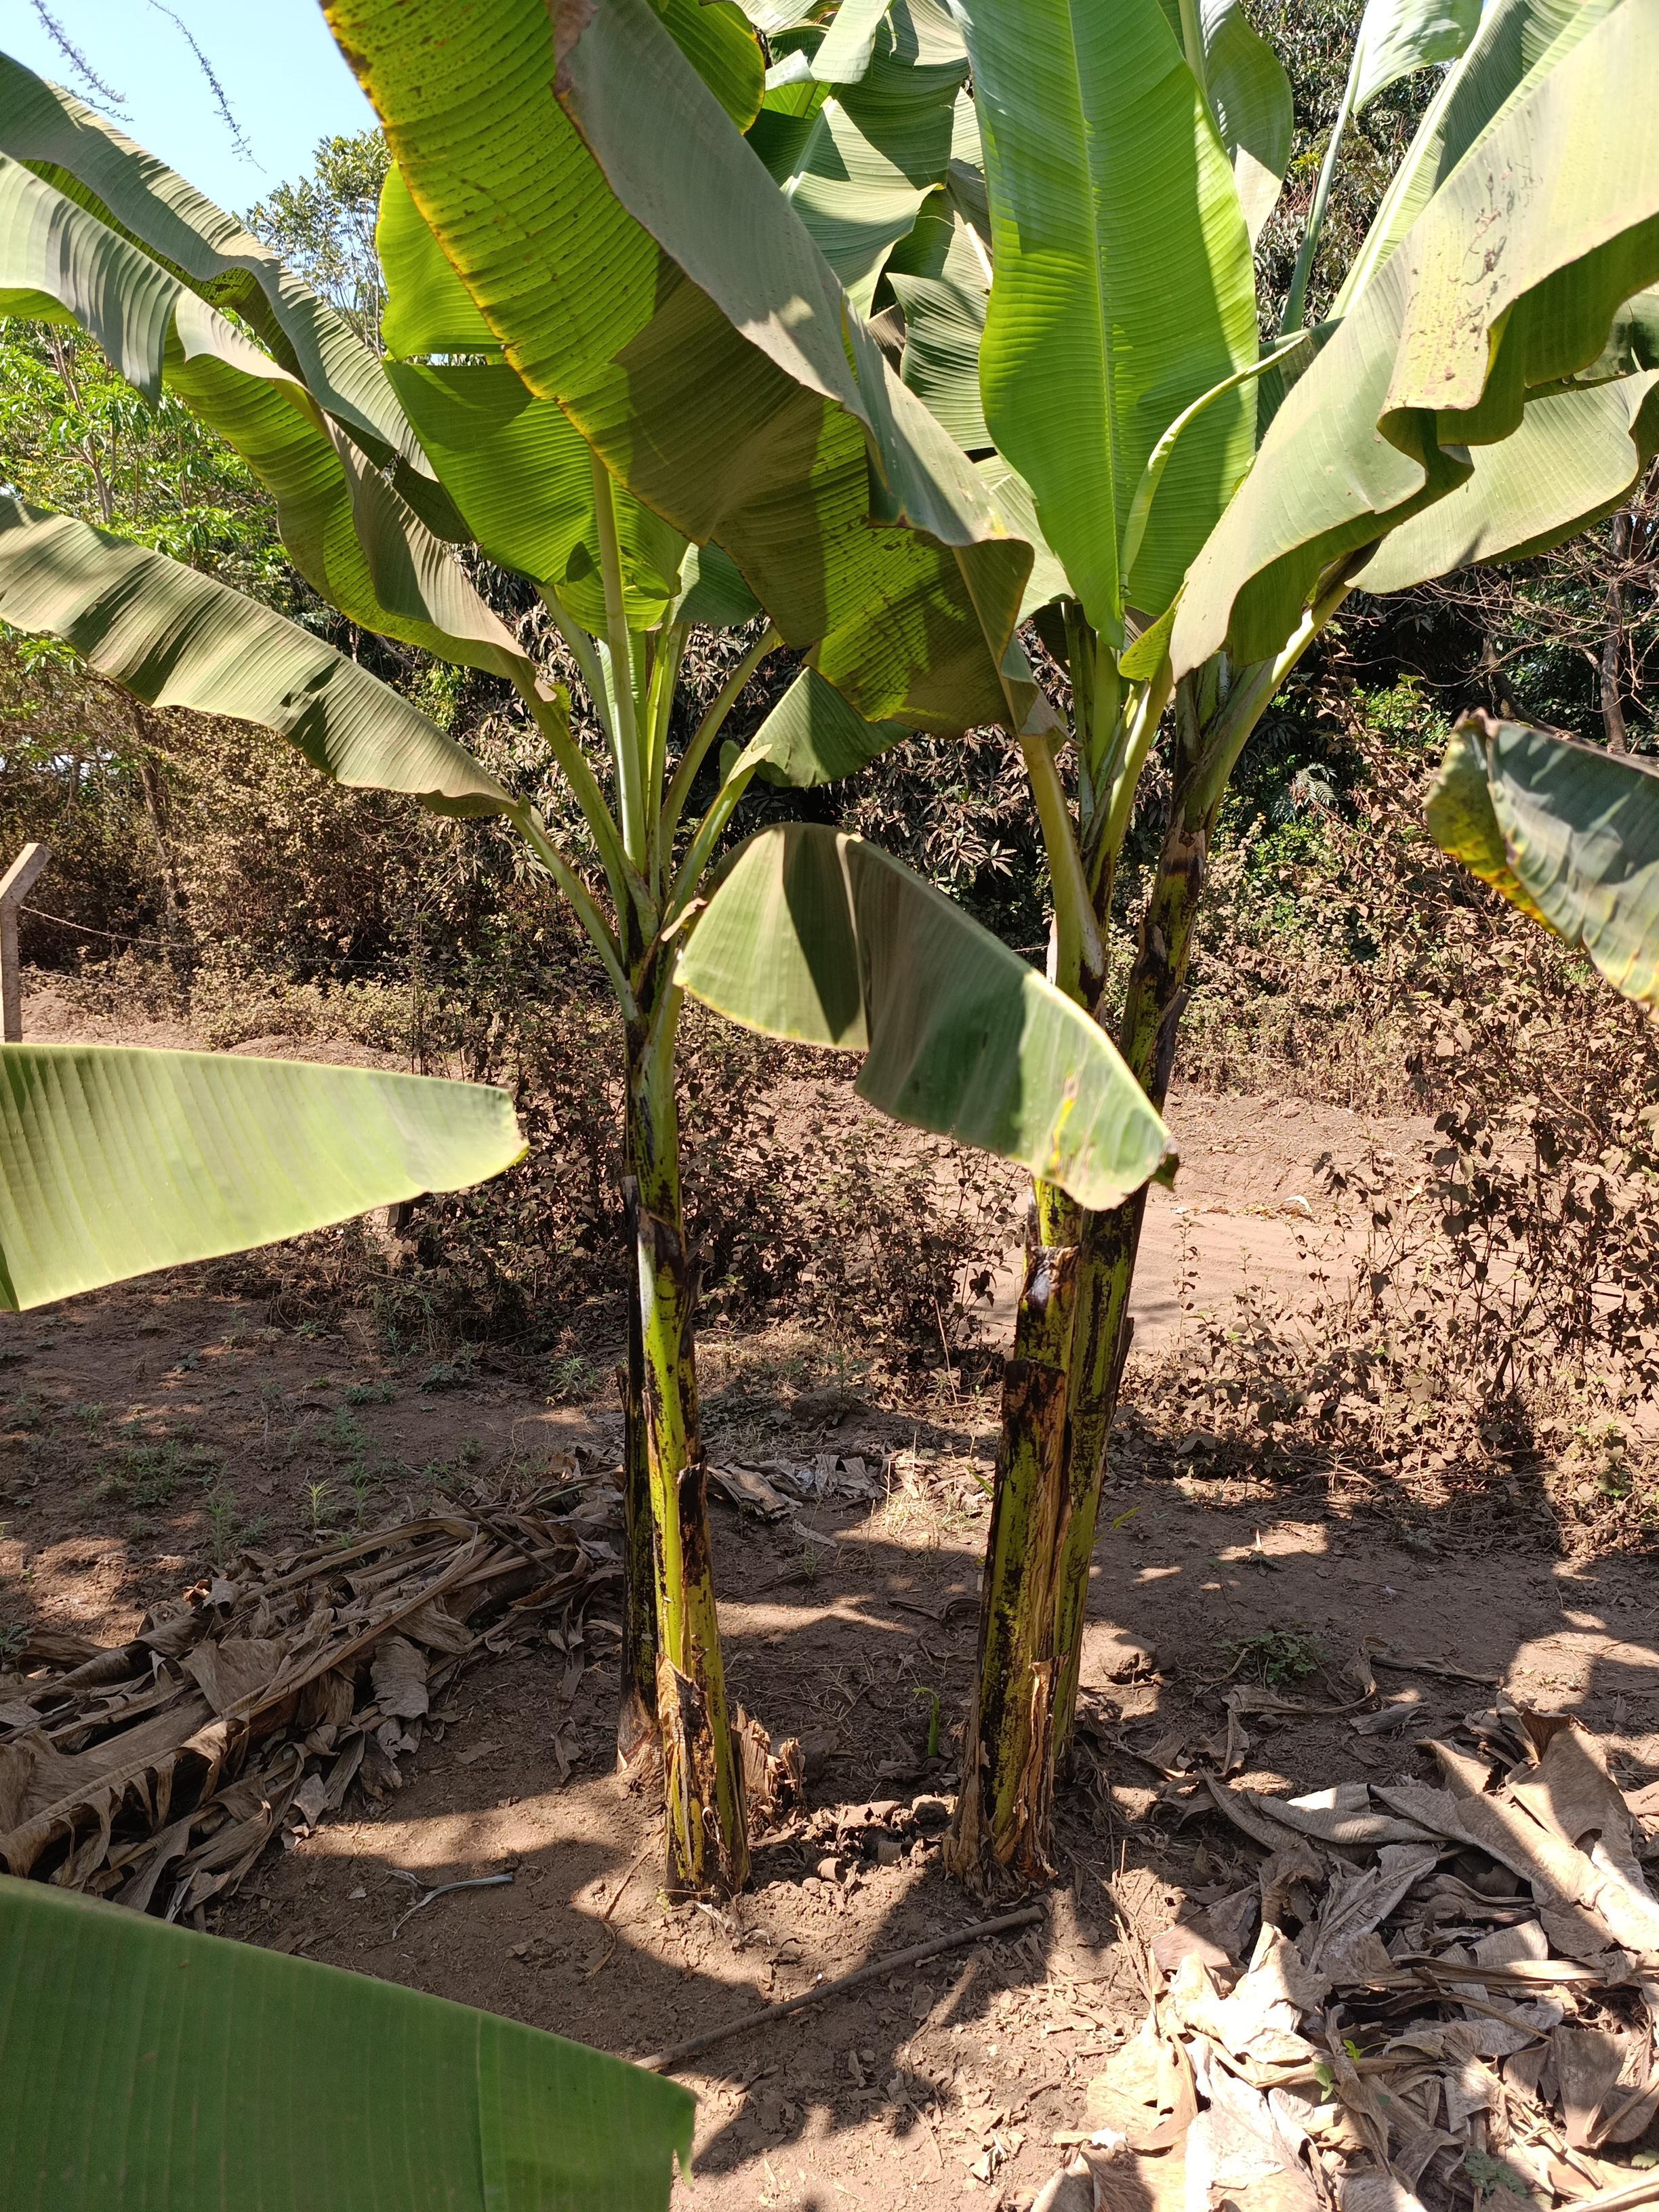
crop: banana
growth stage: vegetative
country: Tanzania
